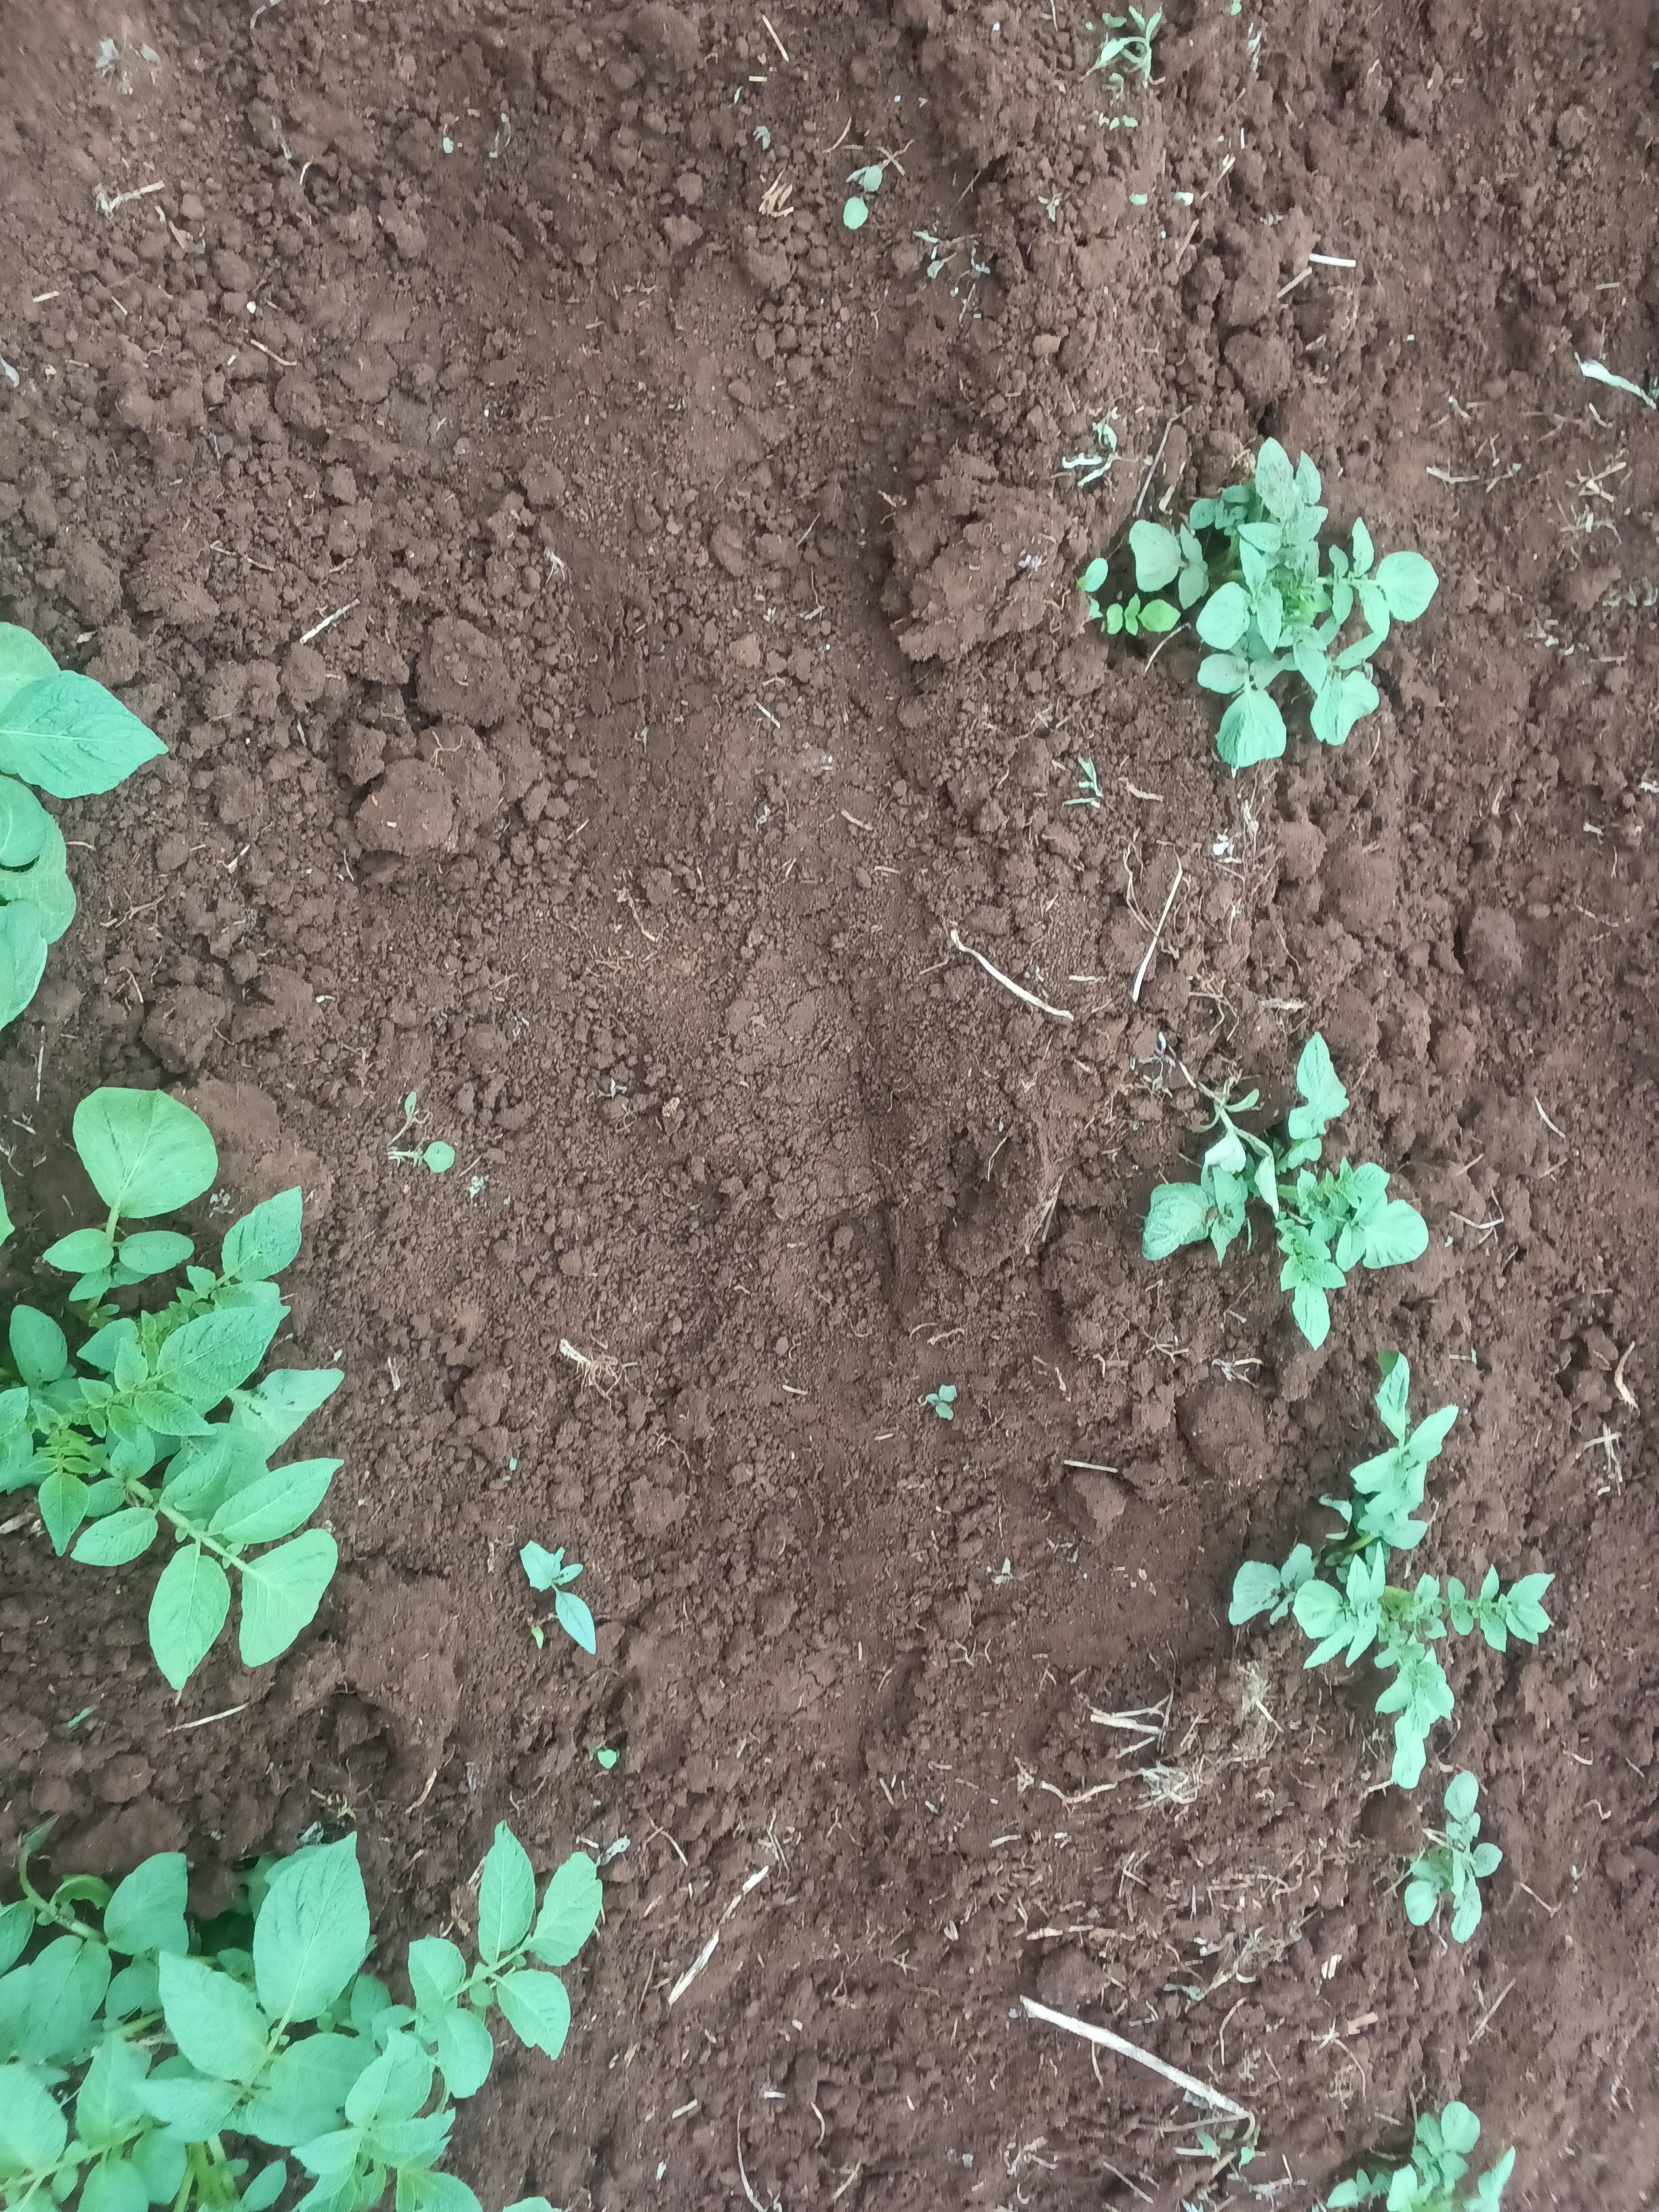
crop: potato
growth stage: emergence
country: Kenya
